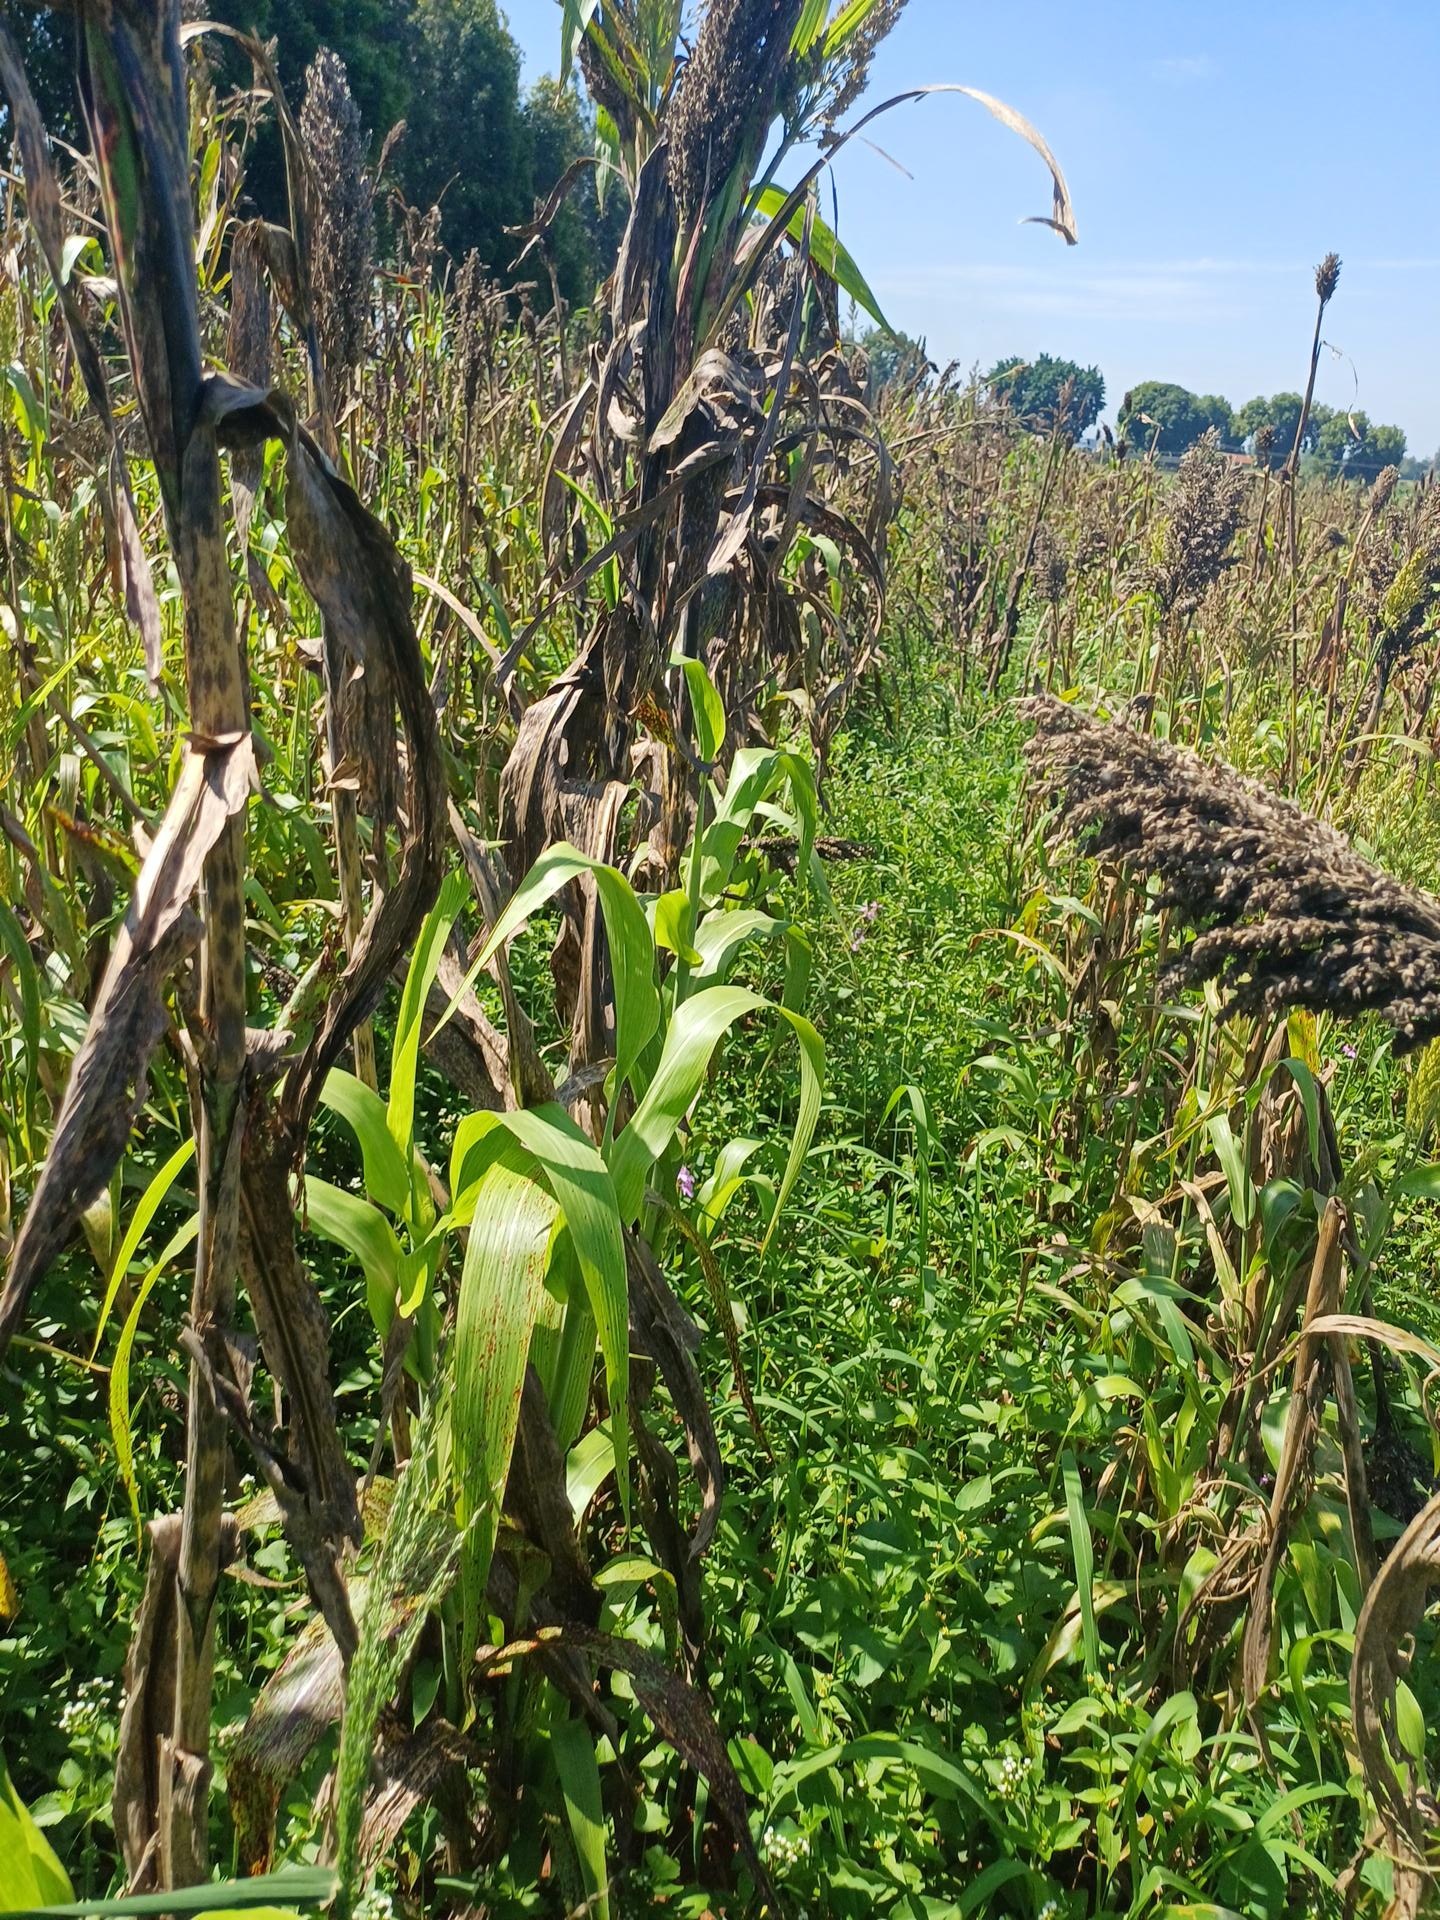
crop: sorghum
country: Kenya
